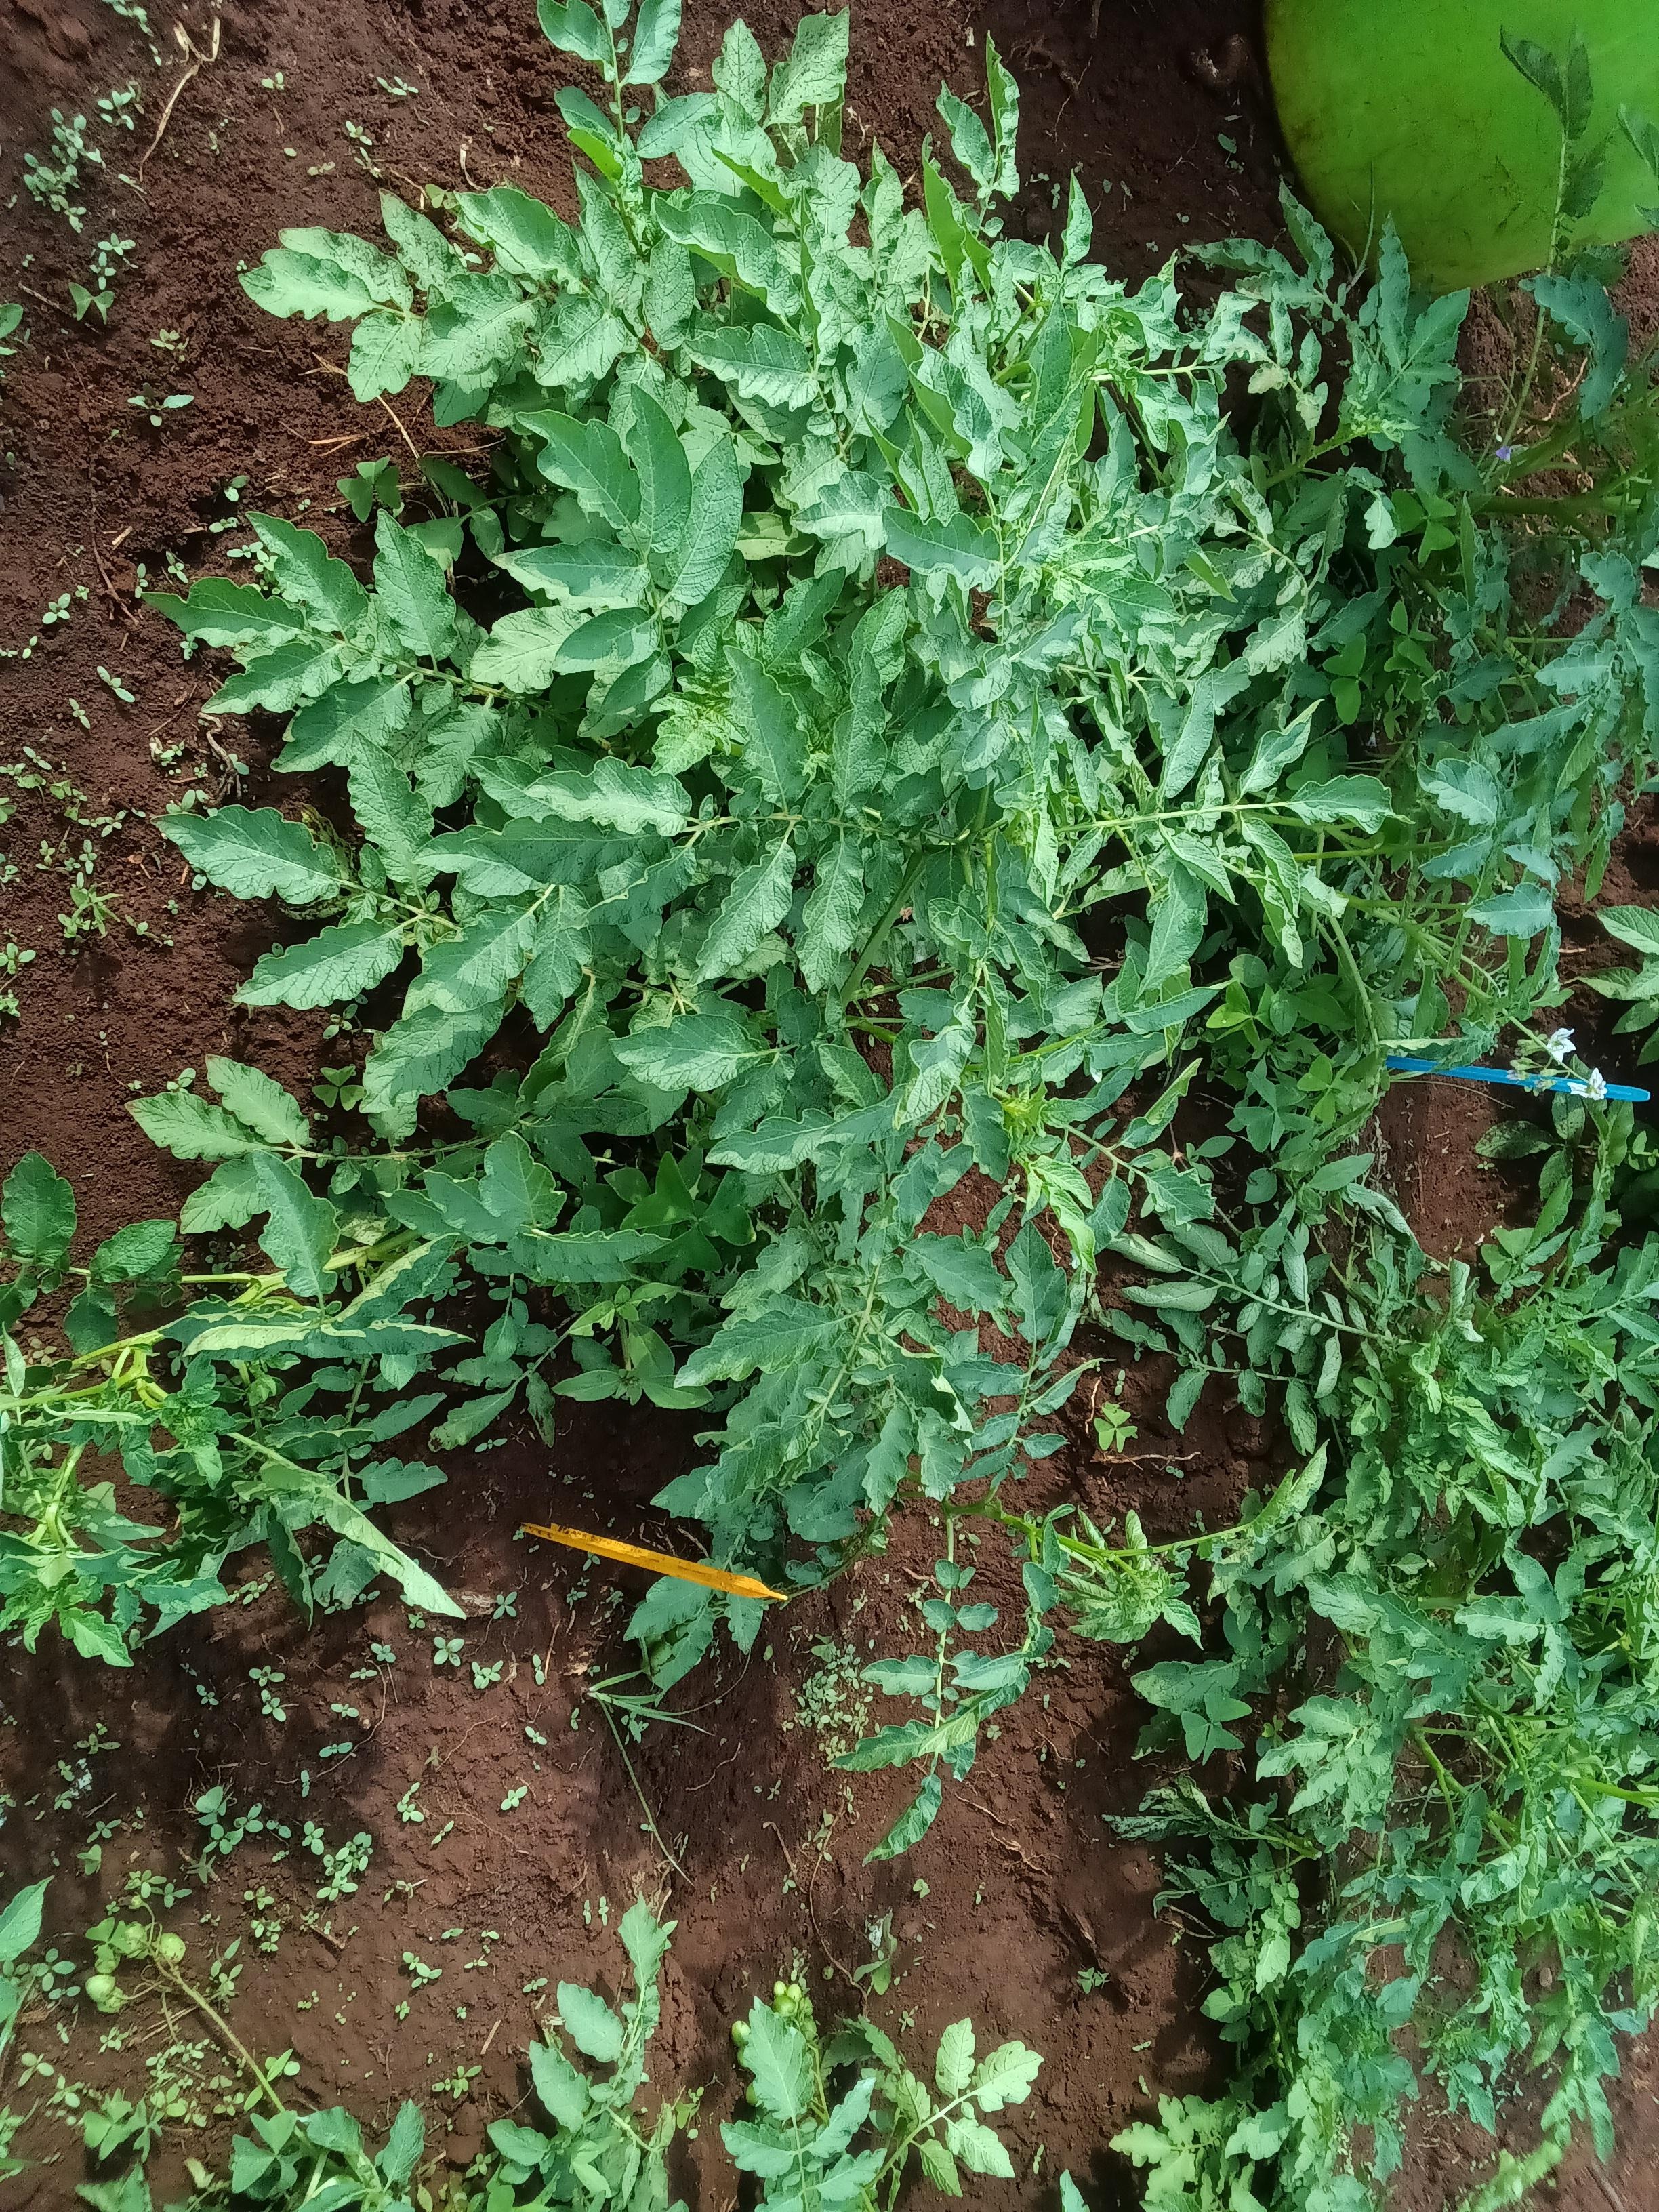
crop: potato
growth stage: flowering
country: Kenya
